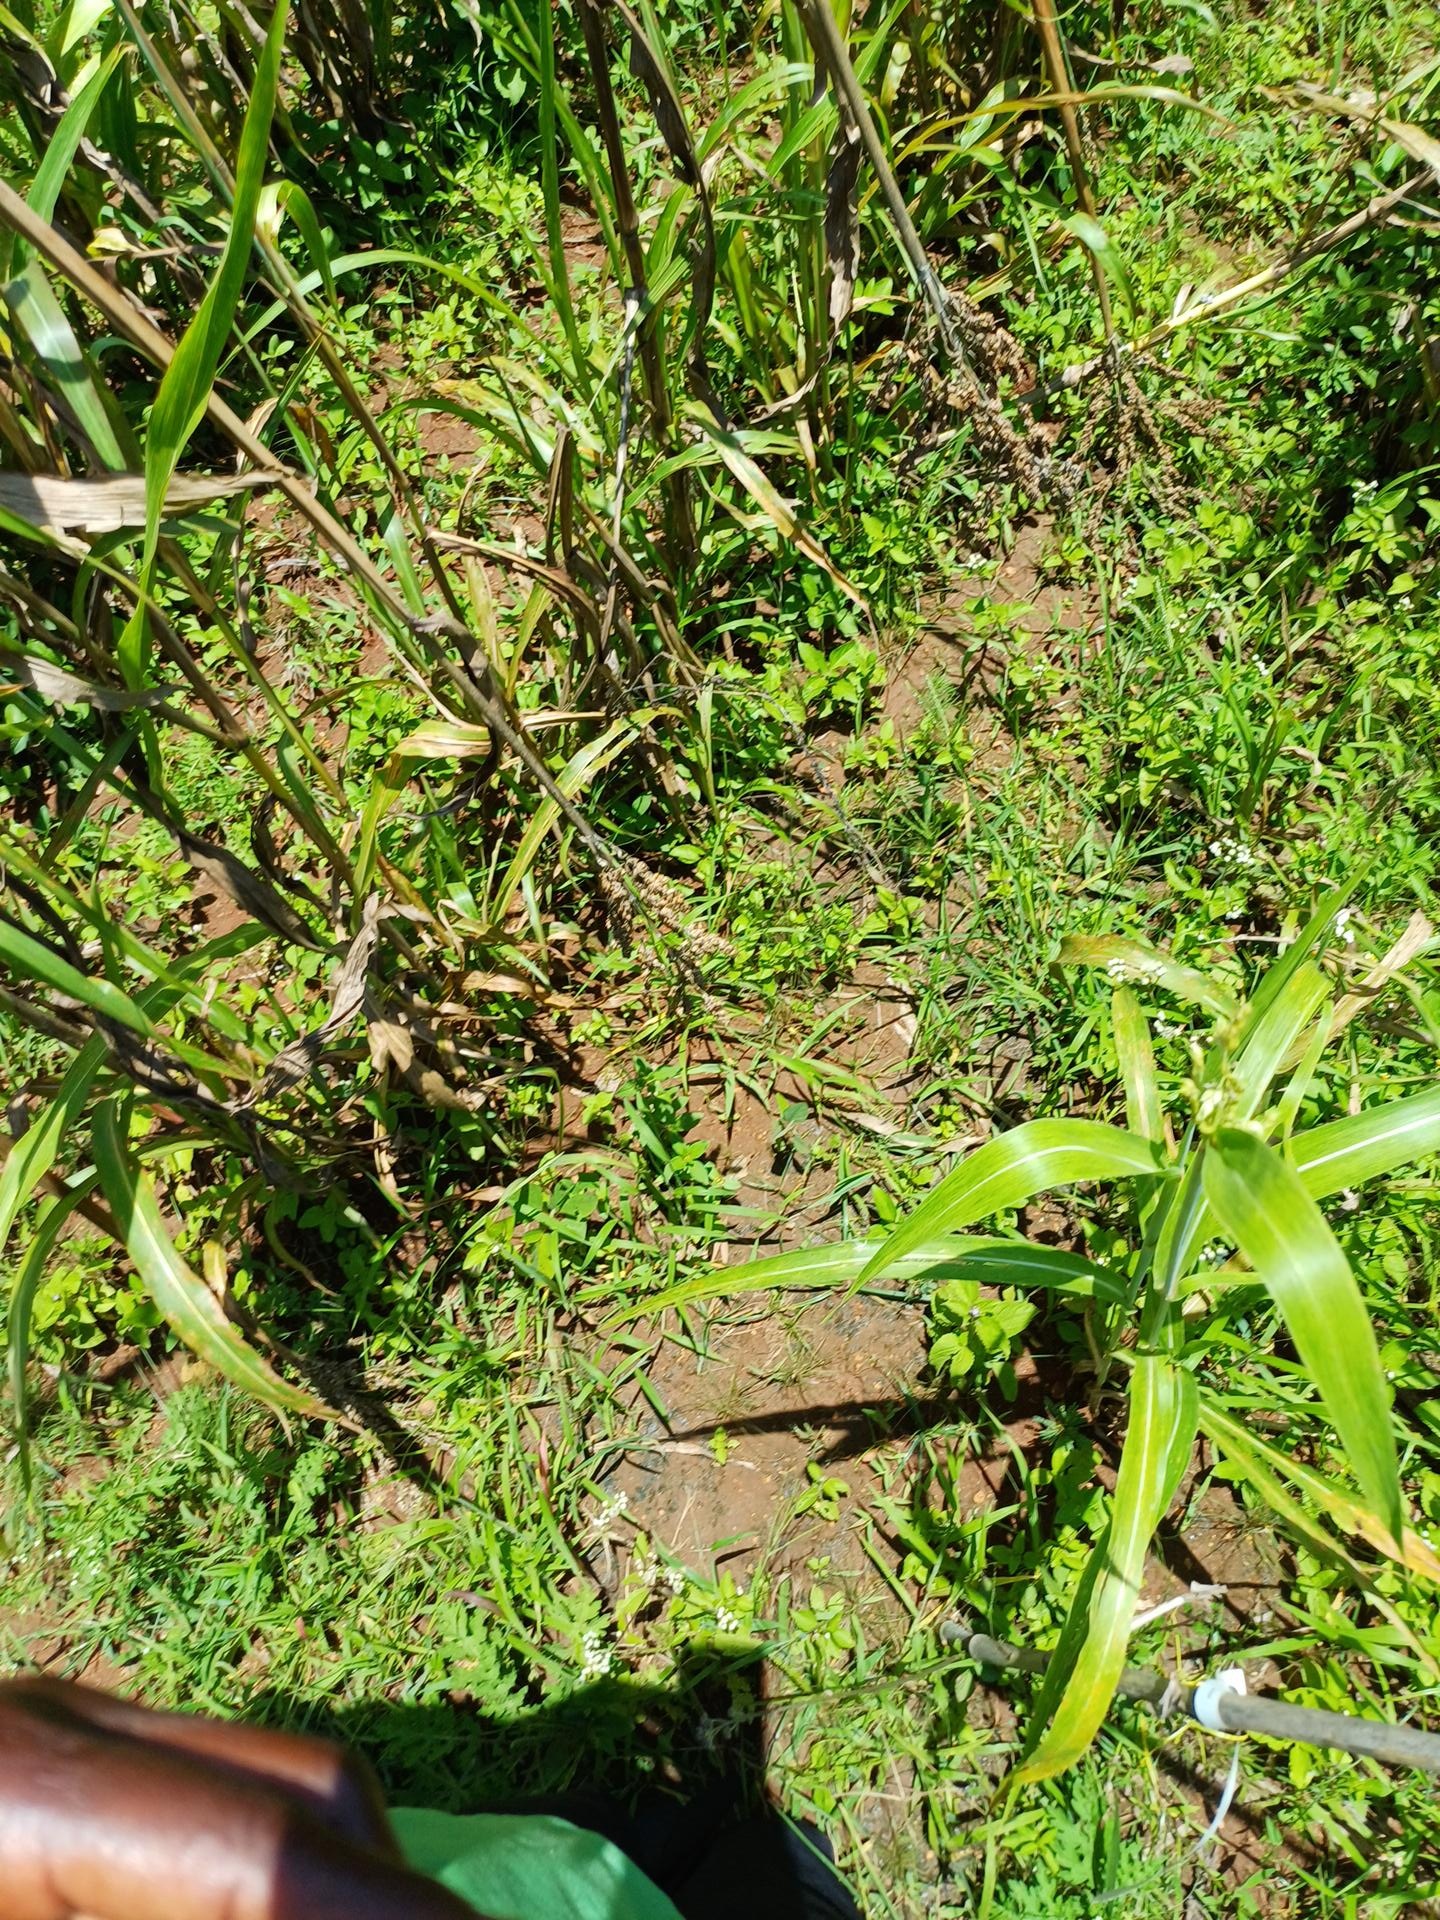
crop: sorghum
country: Kenya
